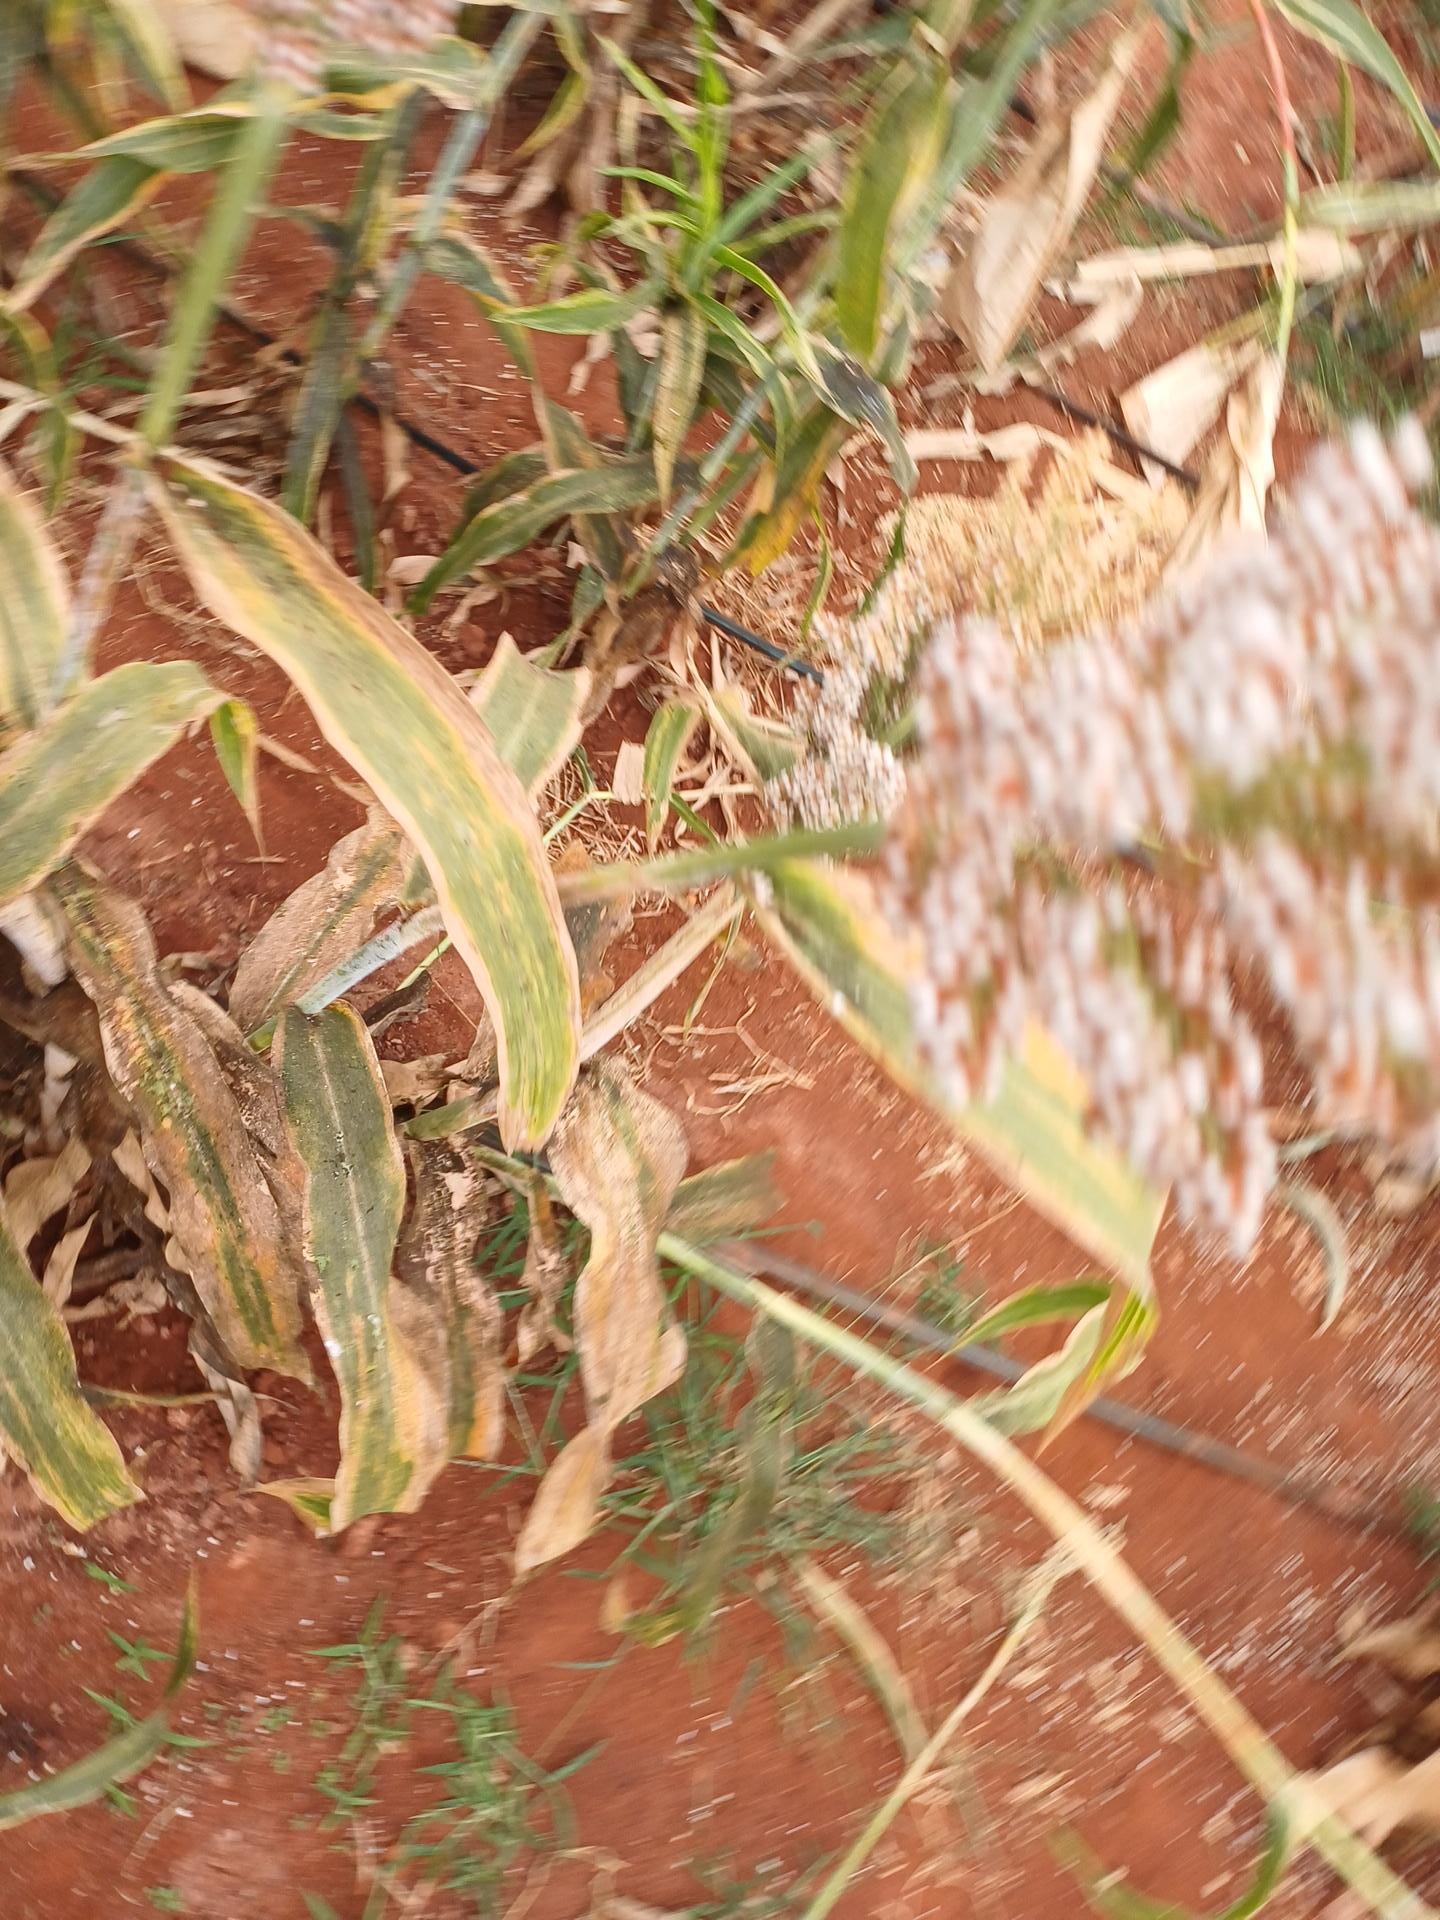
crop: sorghum
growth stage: maturity
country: Kenya
